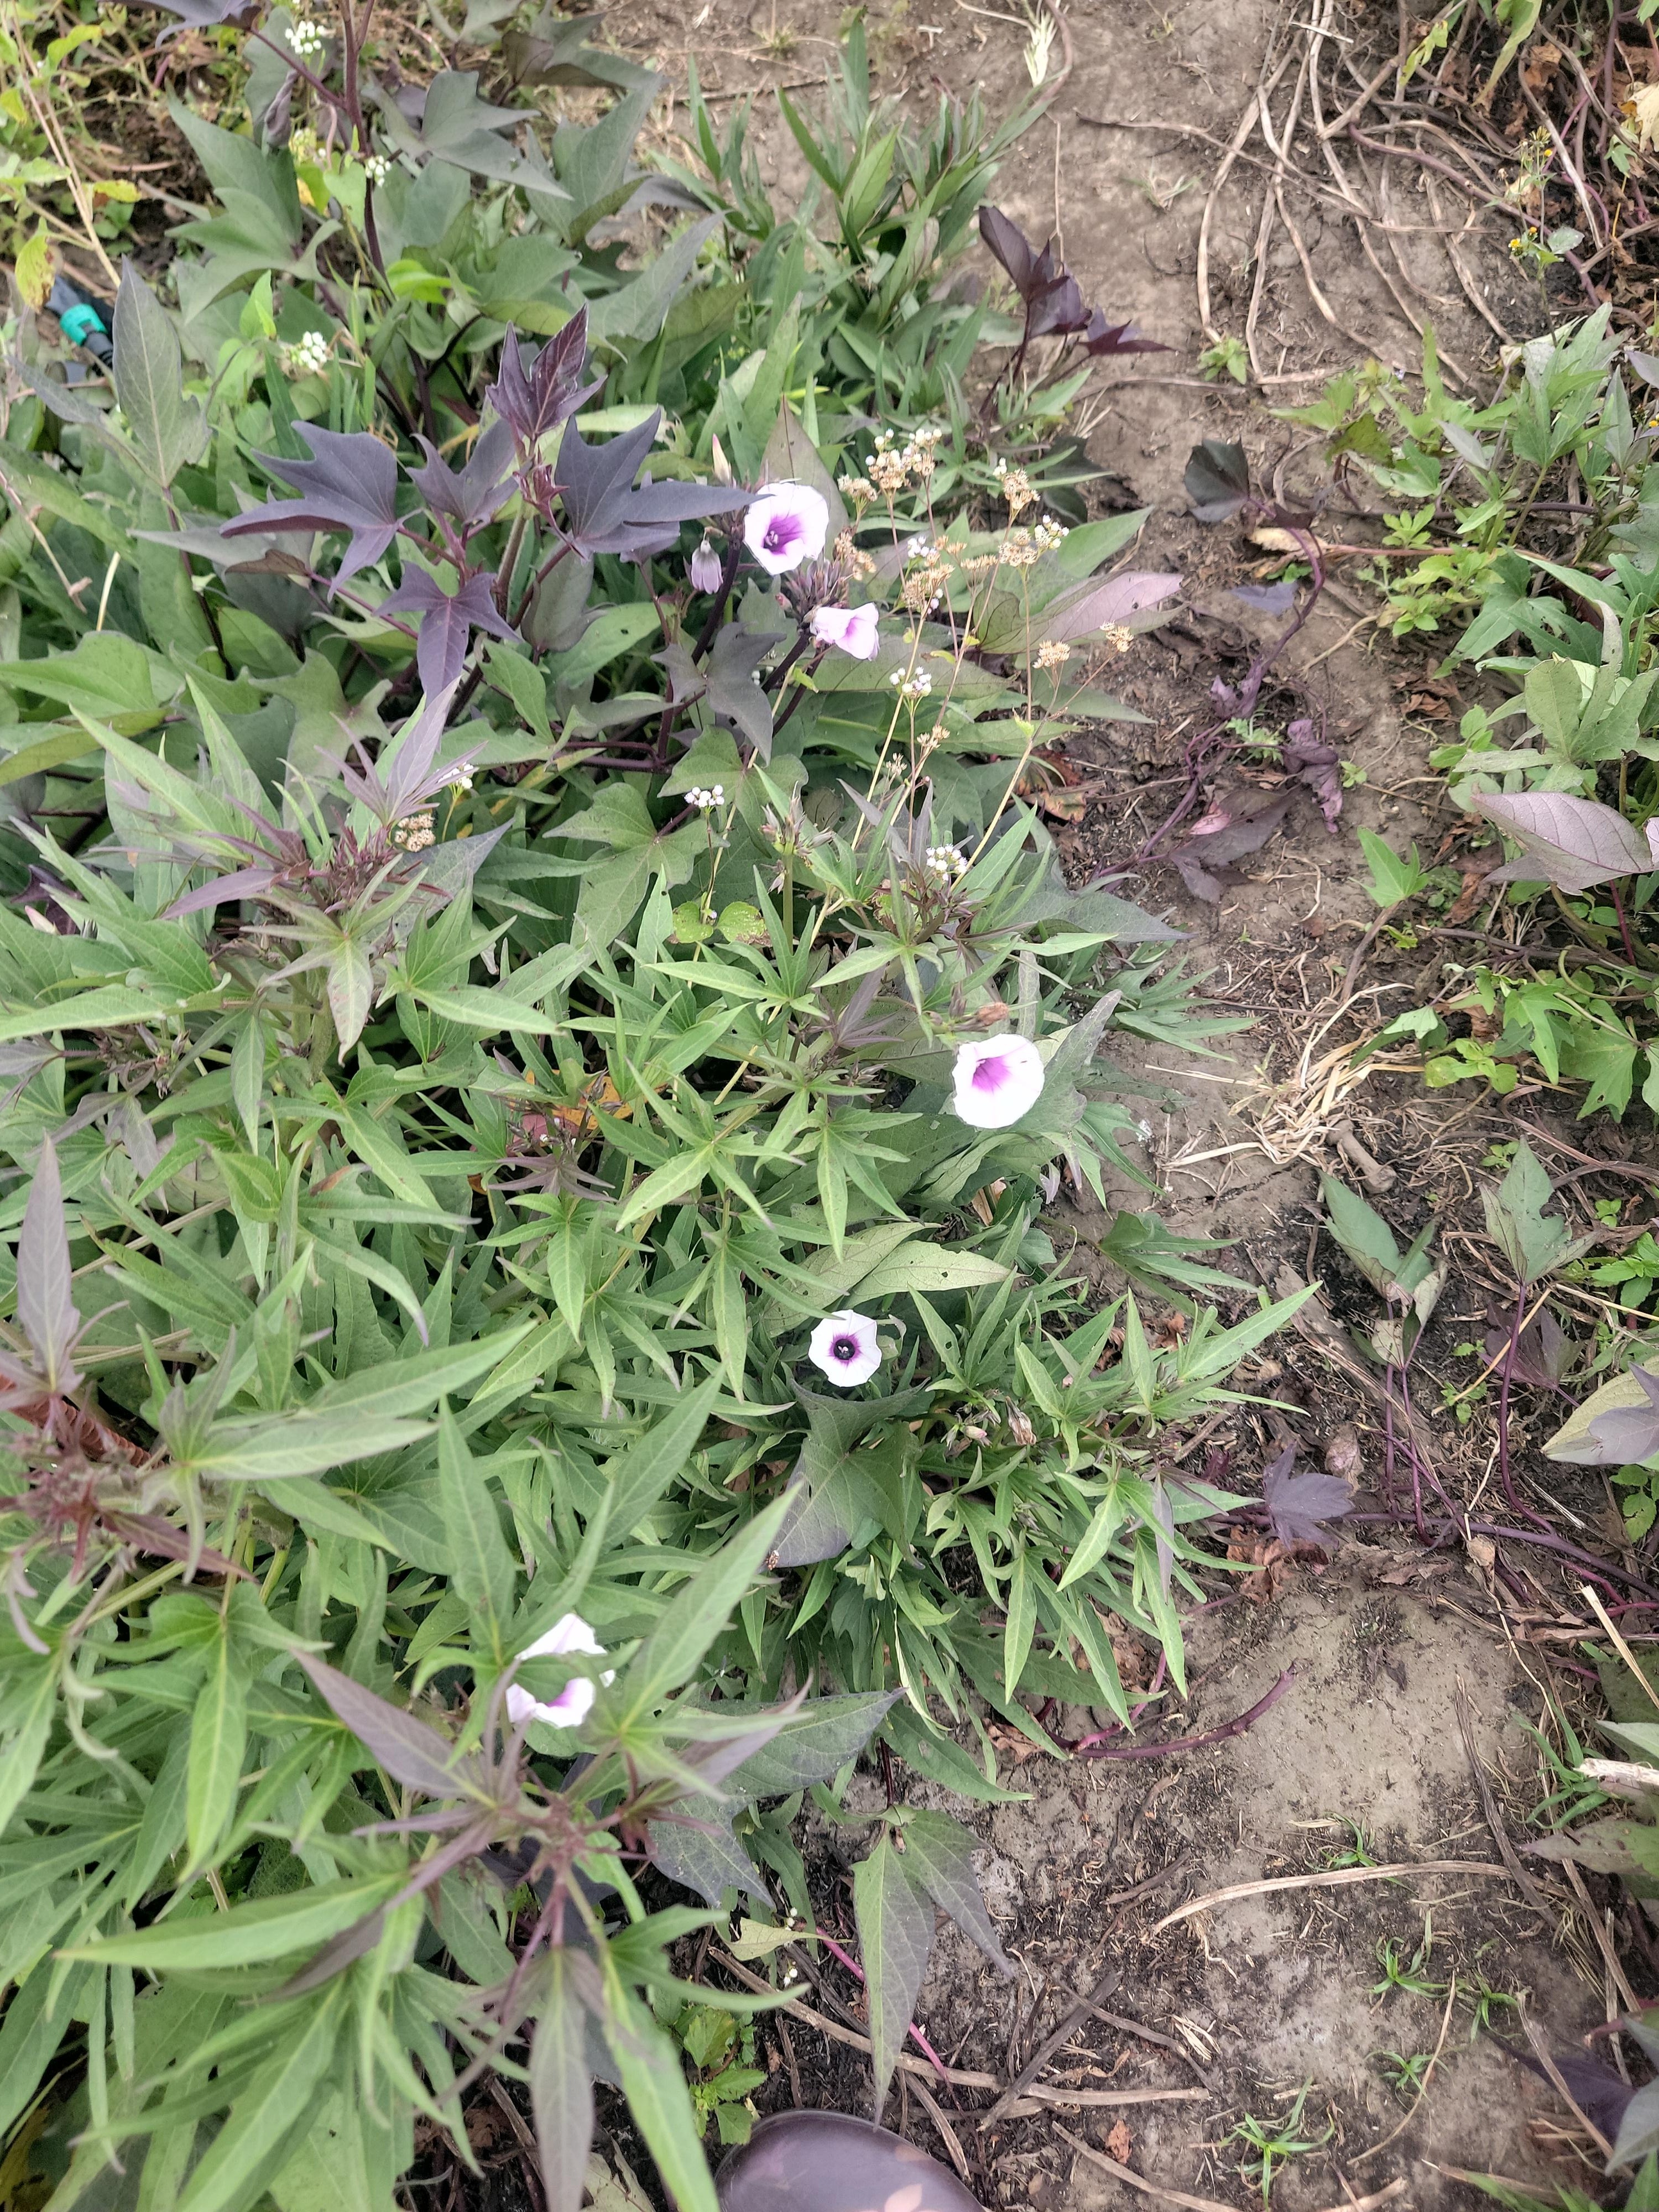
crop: sweet potato
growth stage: flowering
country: Tanzania
